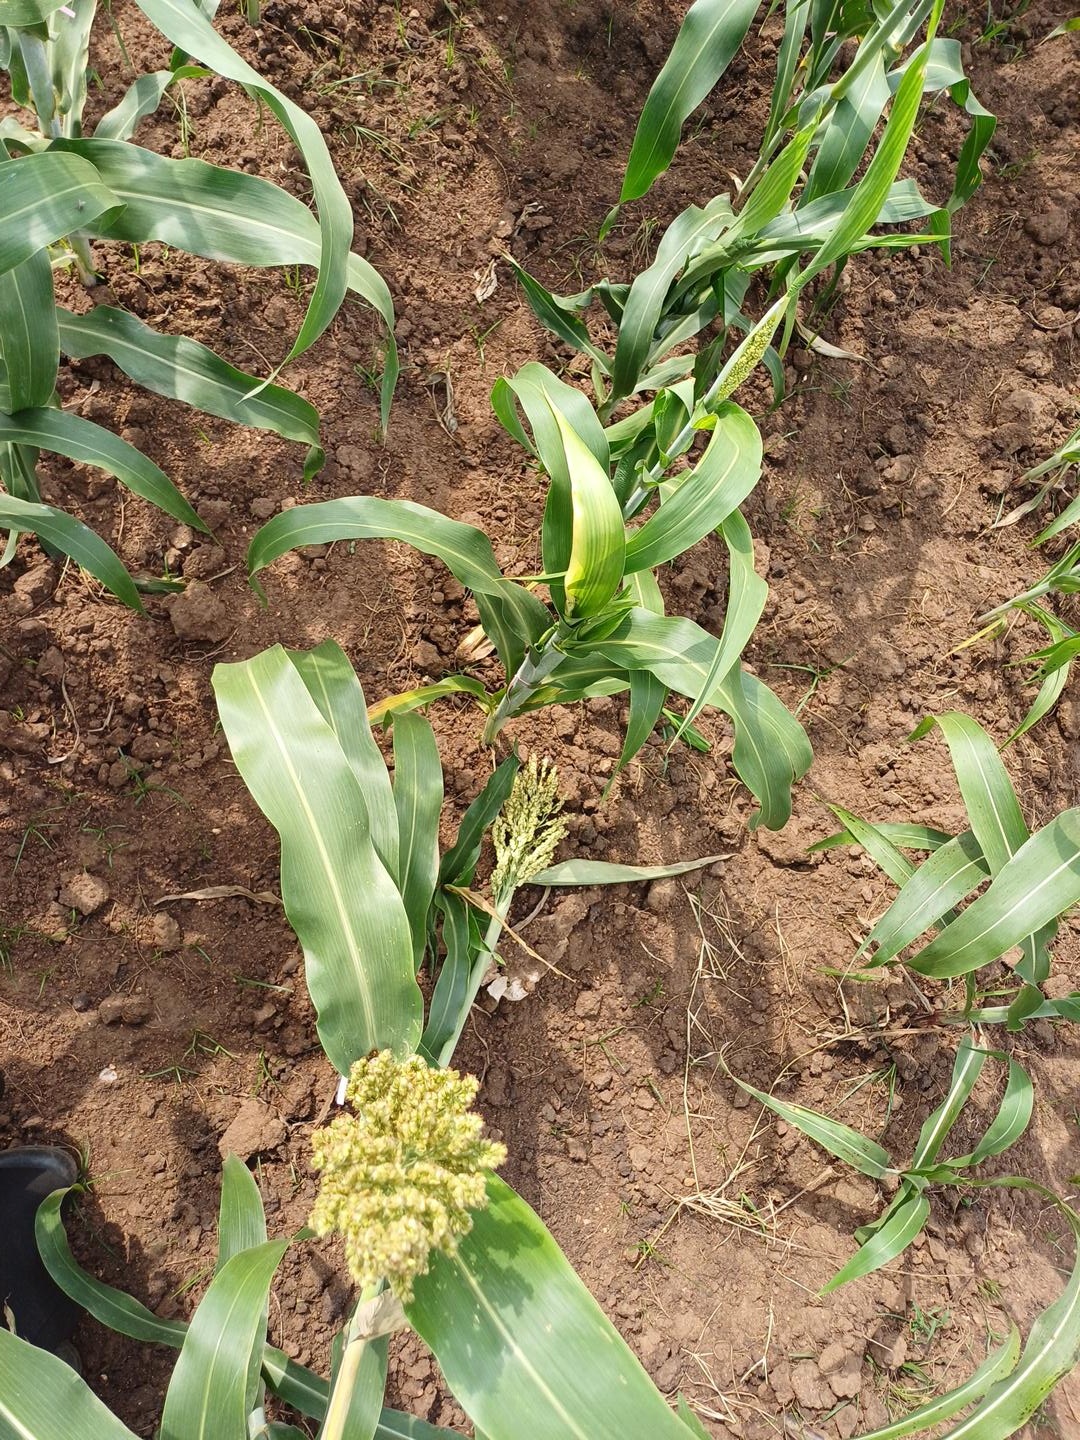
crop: sorghum
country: Kenya
